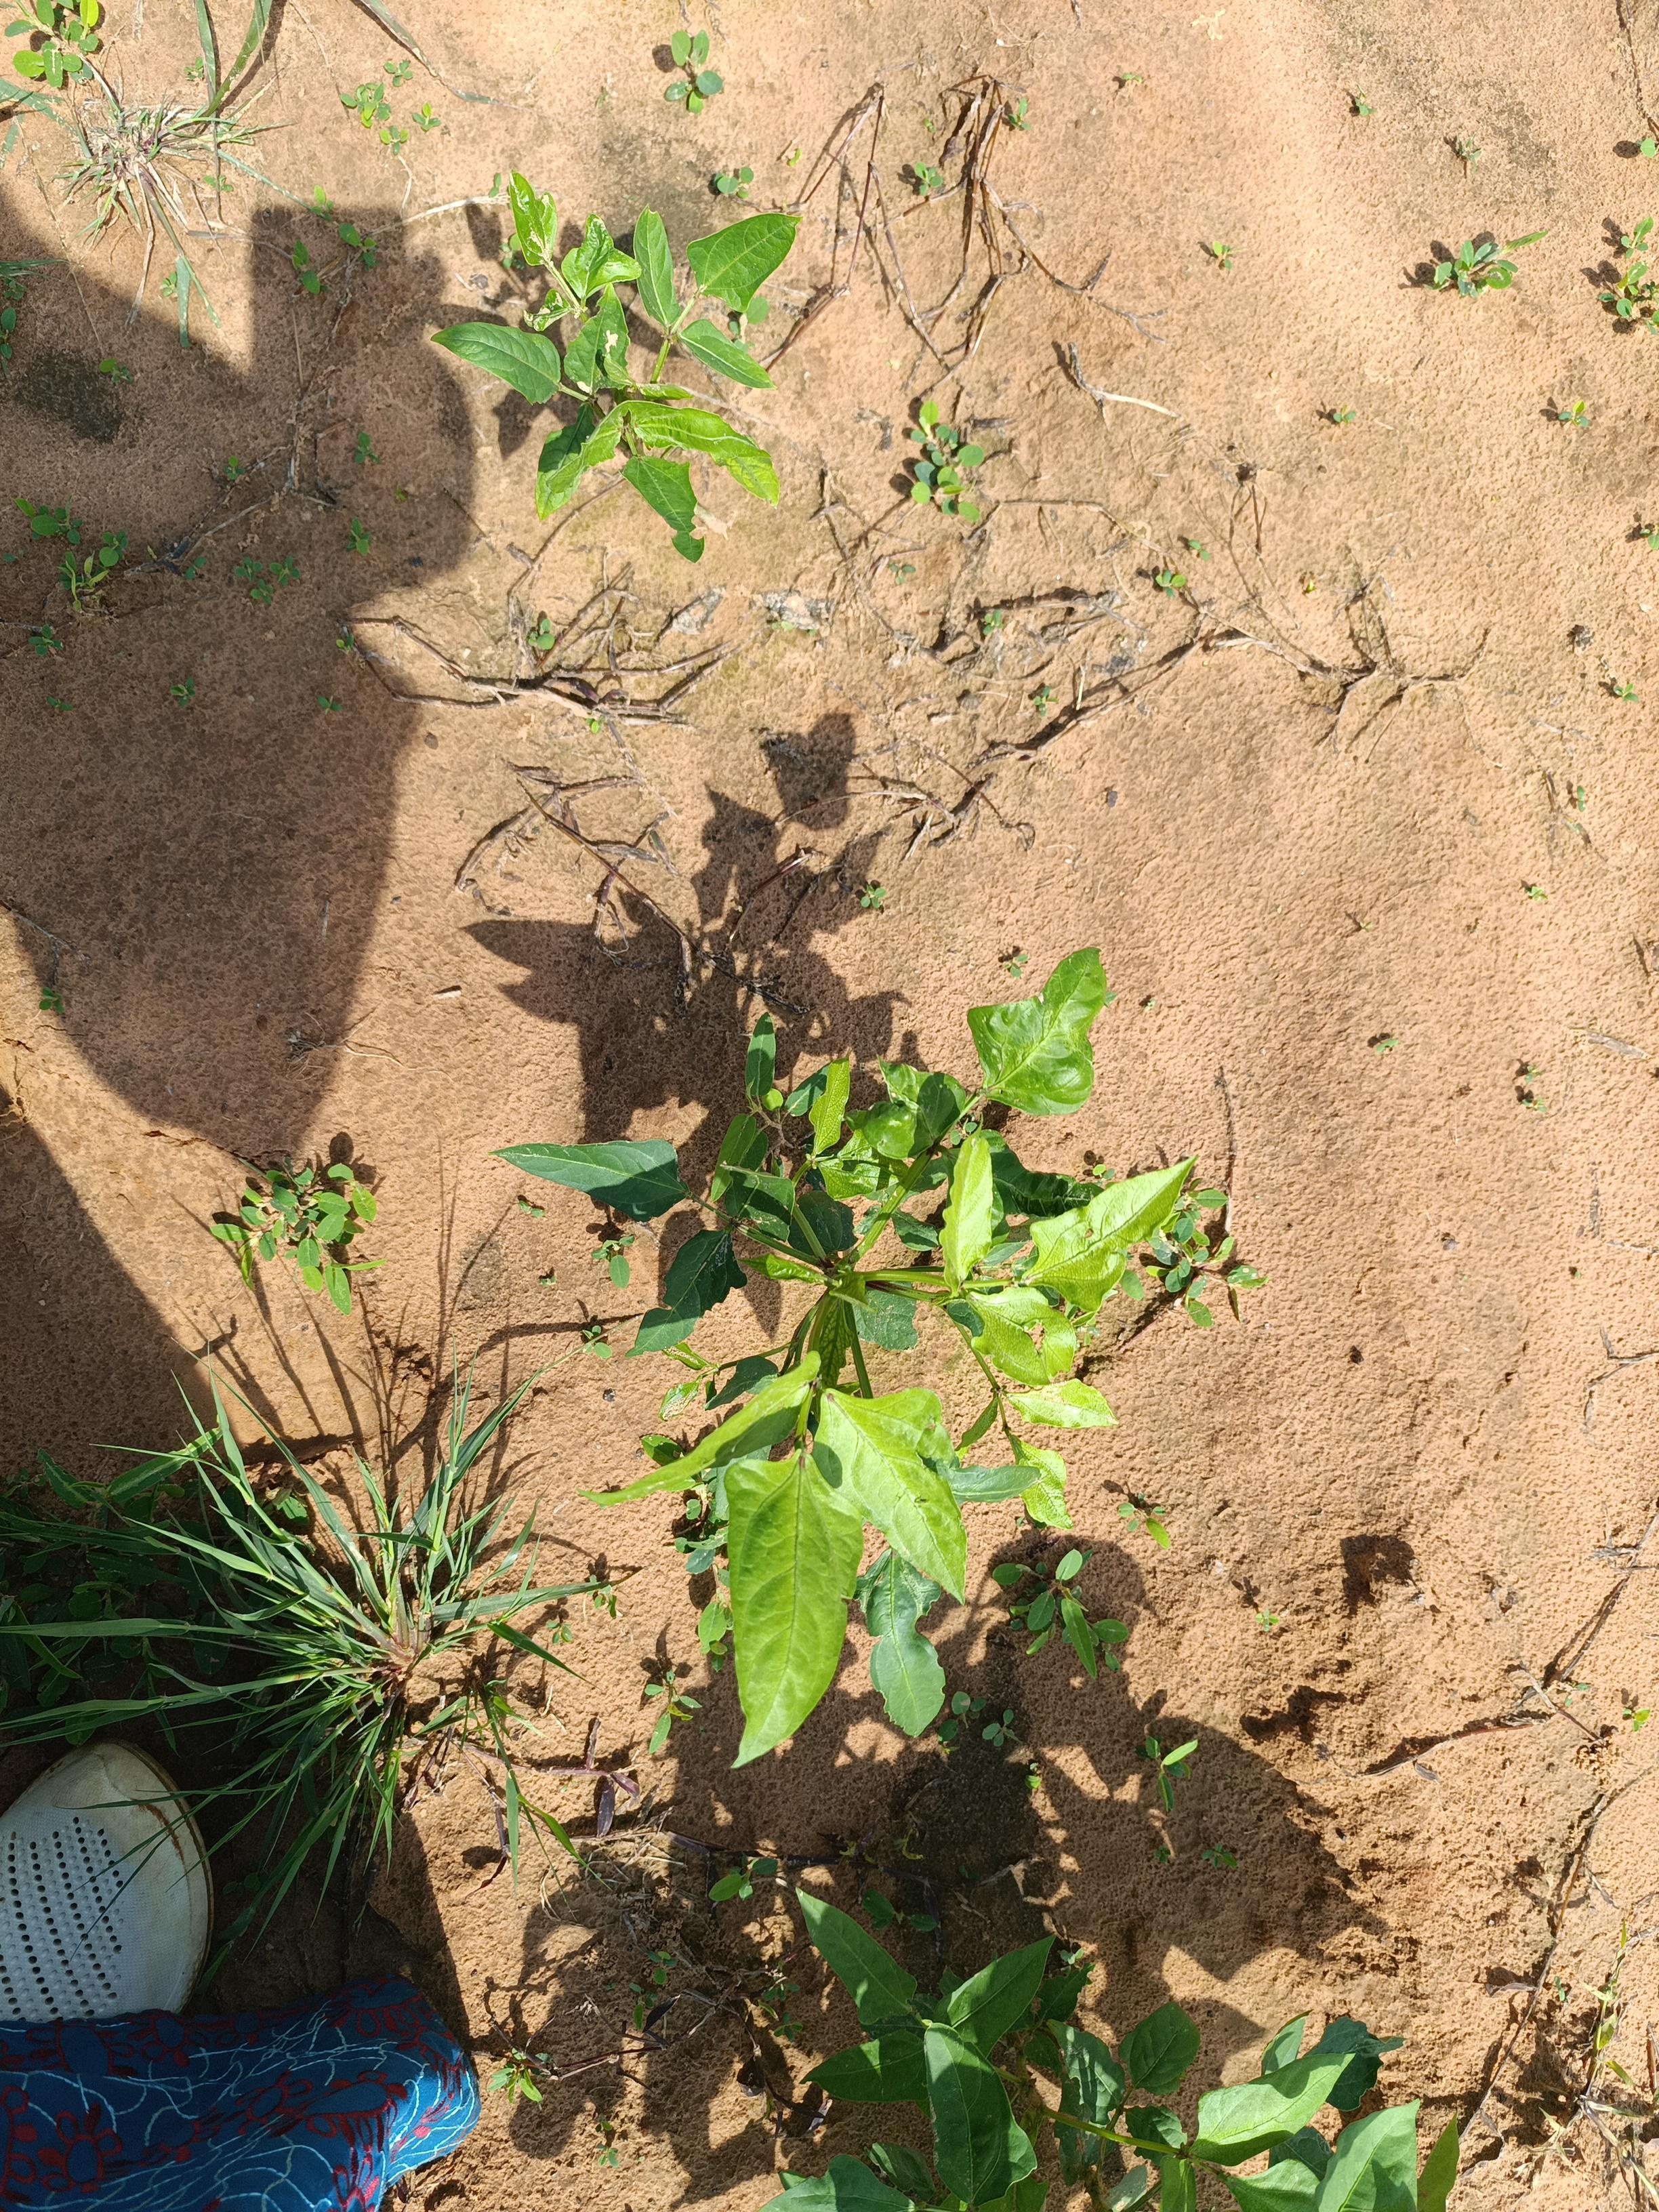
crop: cowpea
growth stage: emergence
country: Nigeria
